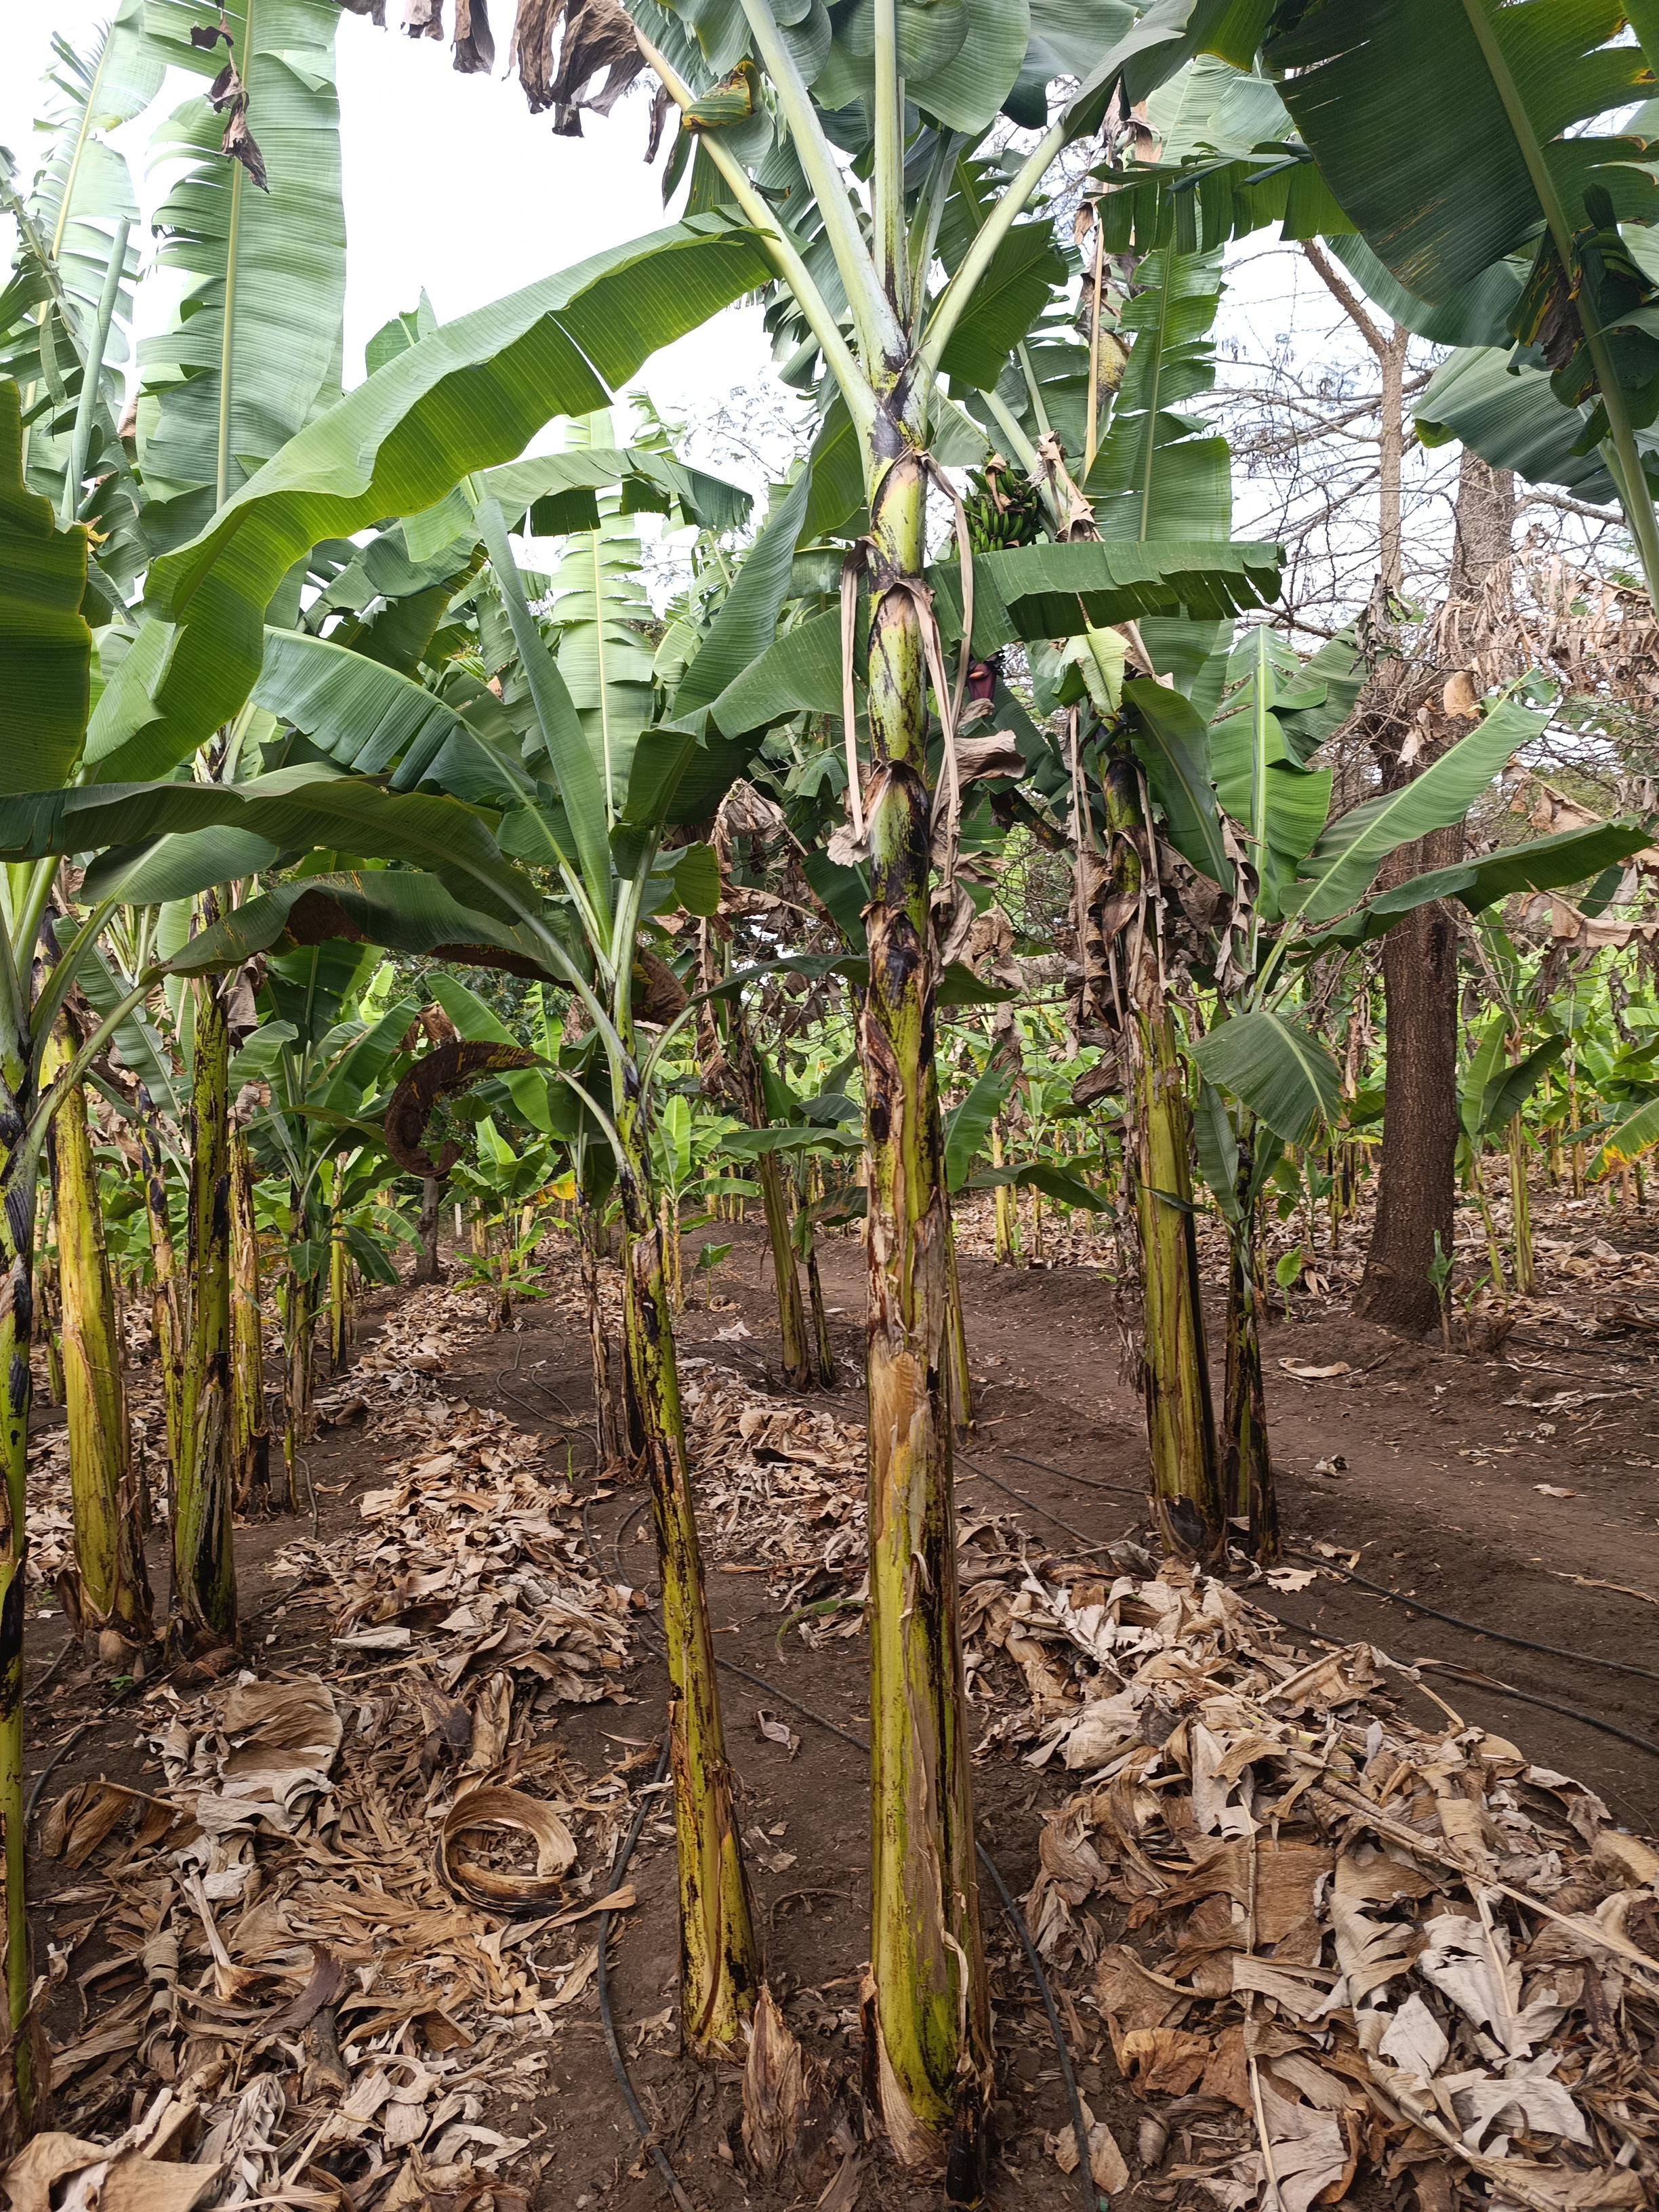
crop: banana
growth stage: vegetative
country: Tanzania
